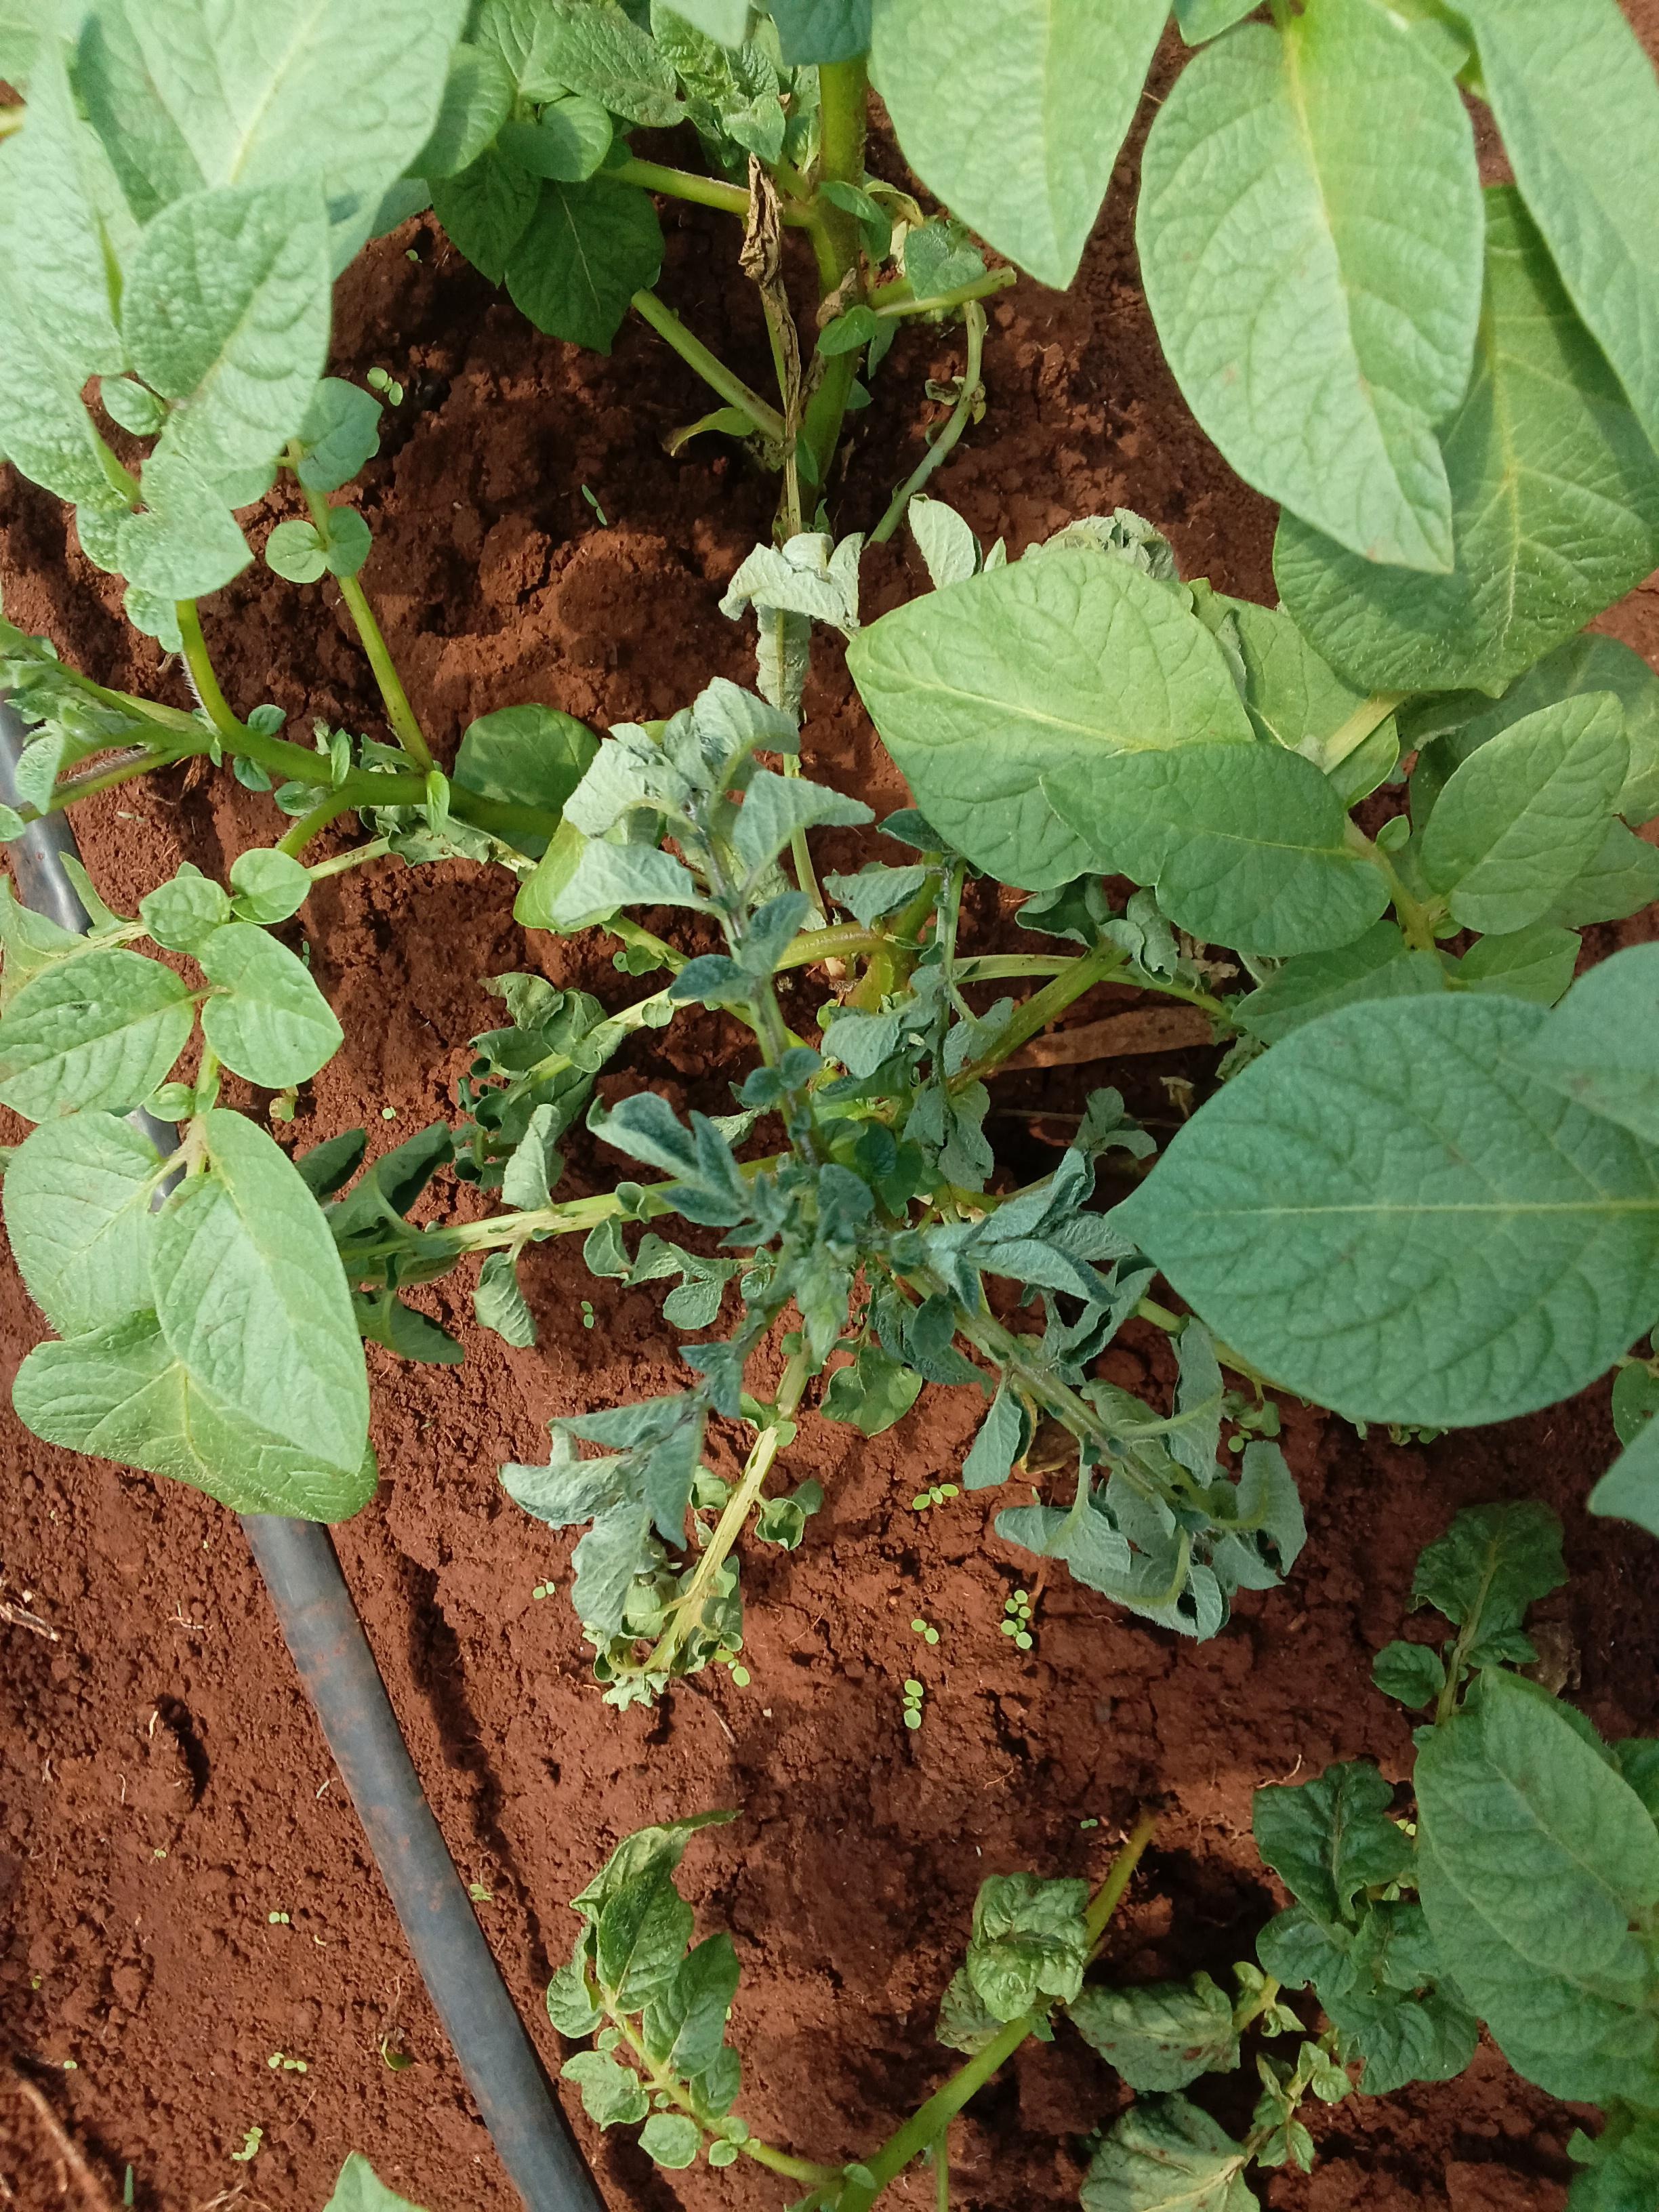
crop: potato
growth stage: vegetative
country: Kenya
